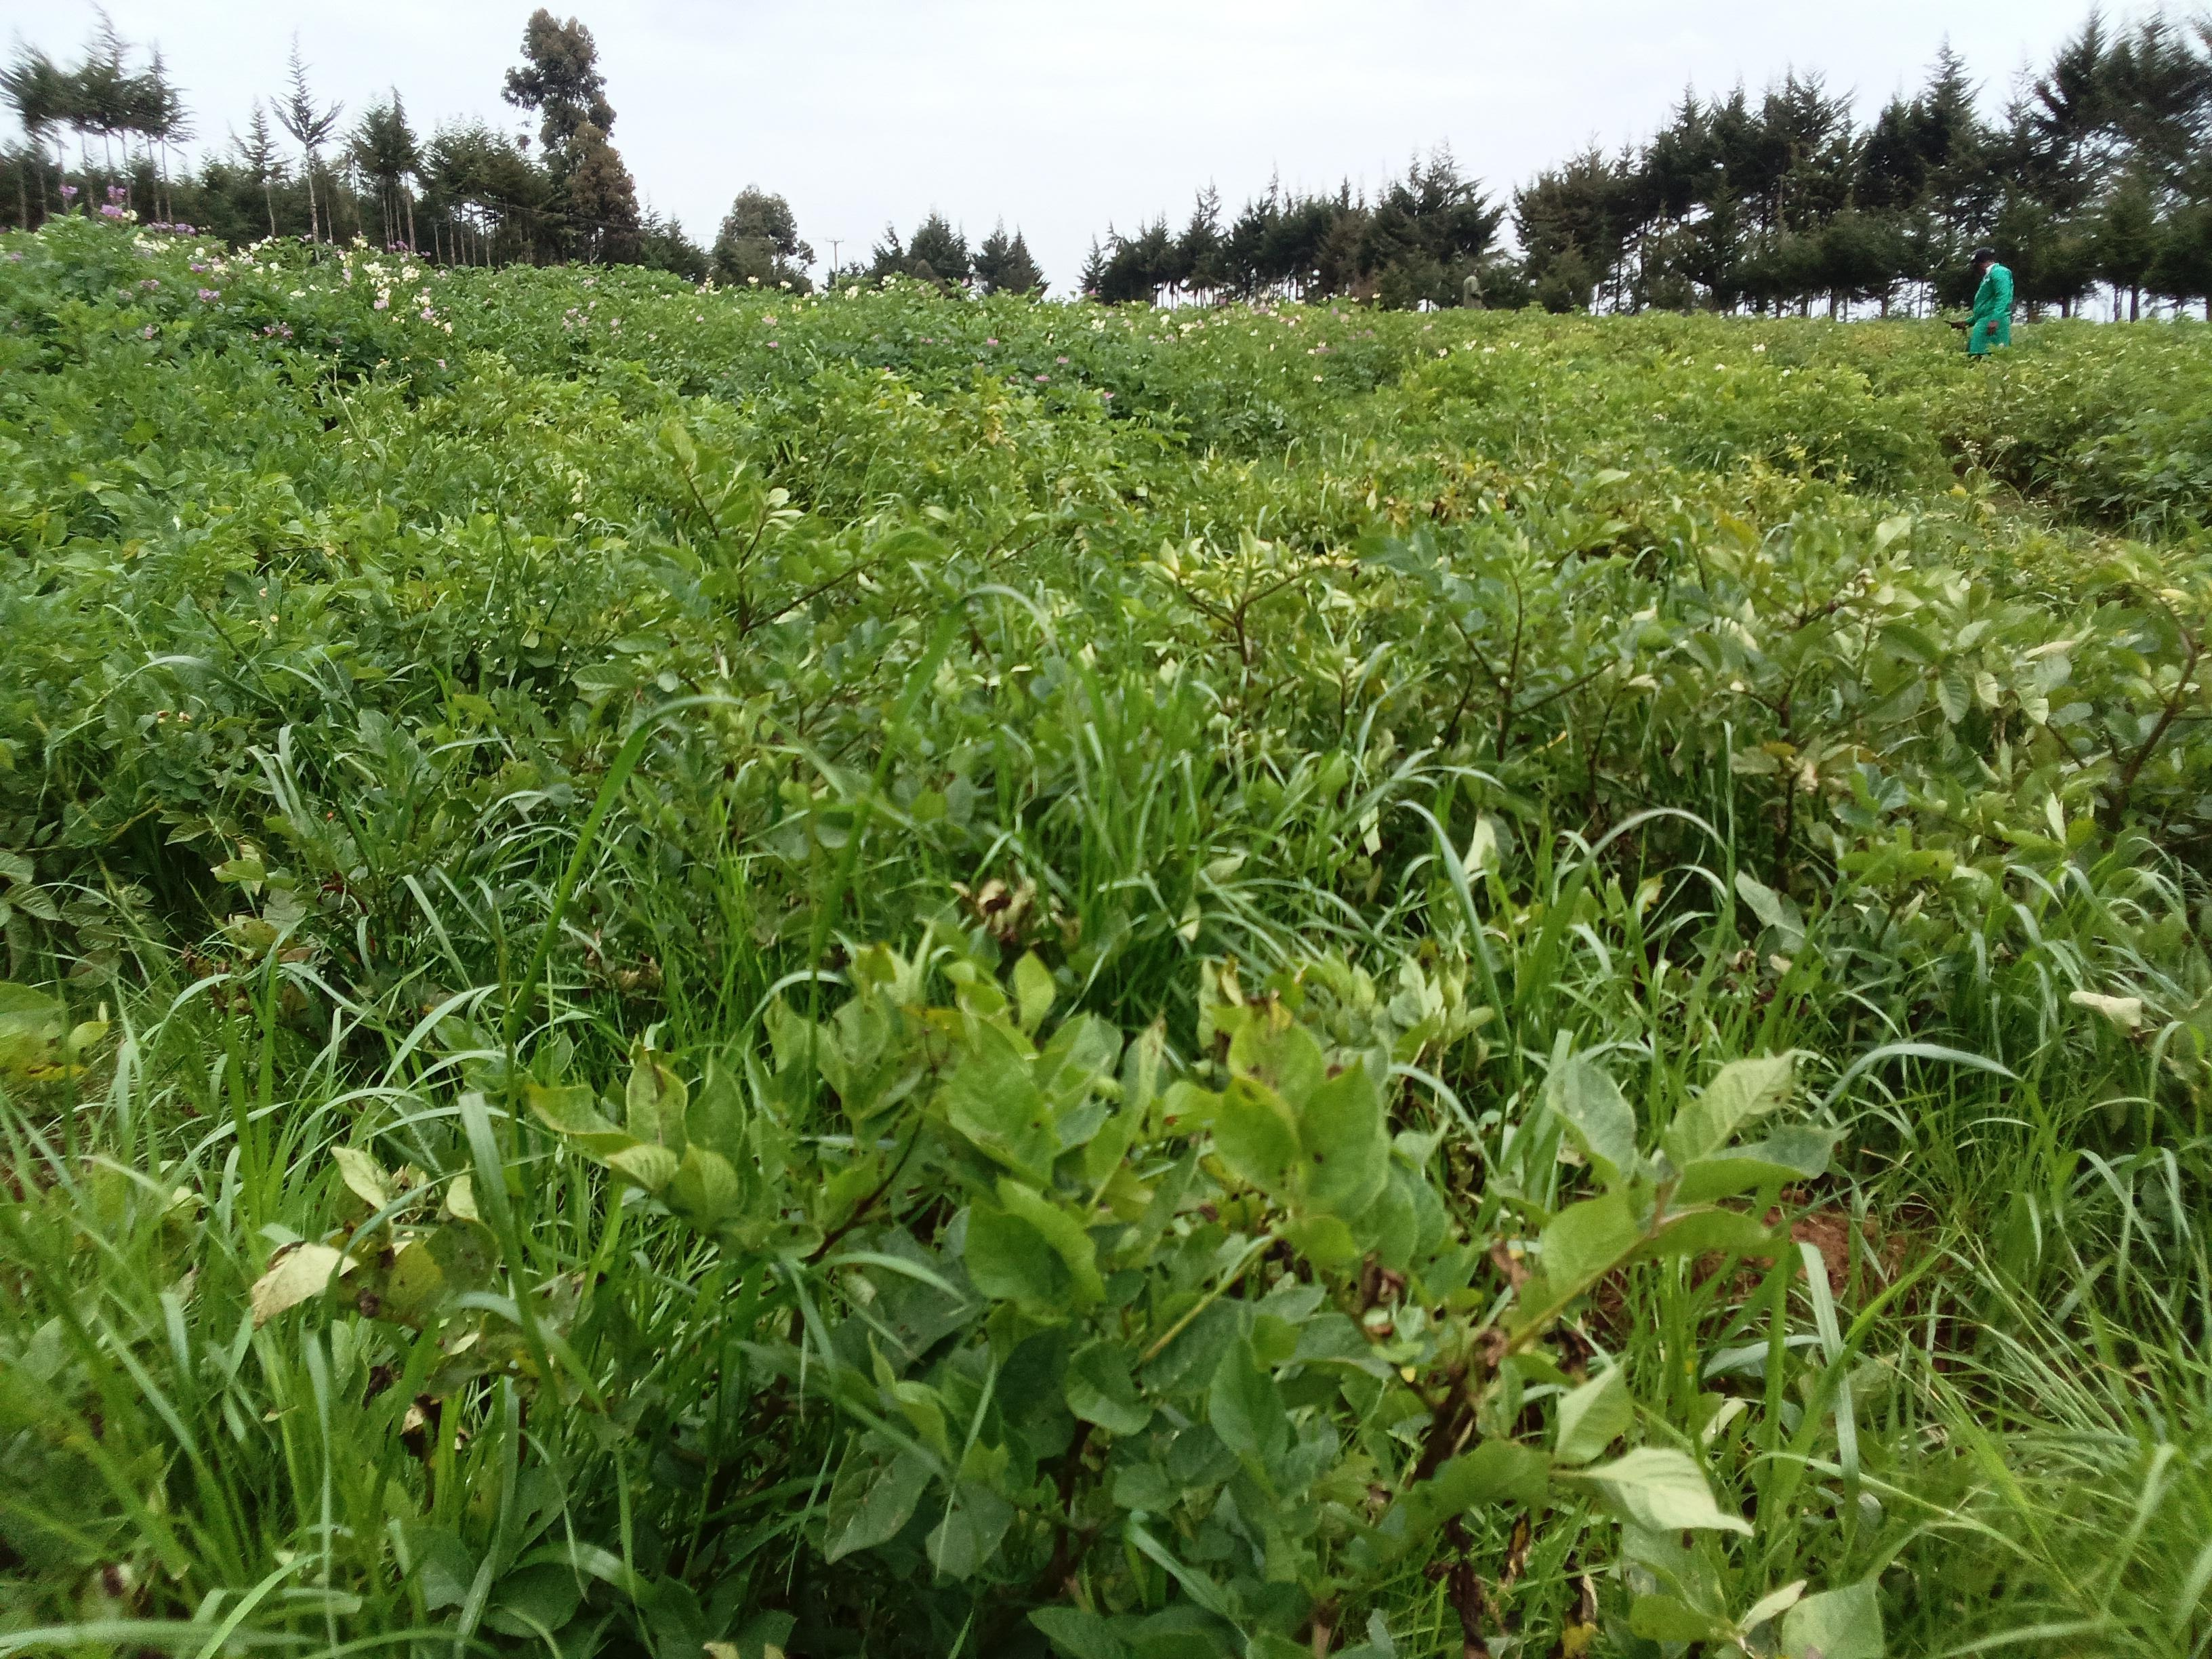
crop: potato
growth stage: harvest maturity
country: Kenya
